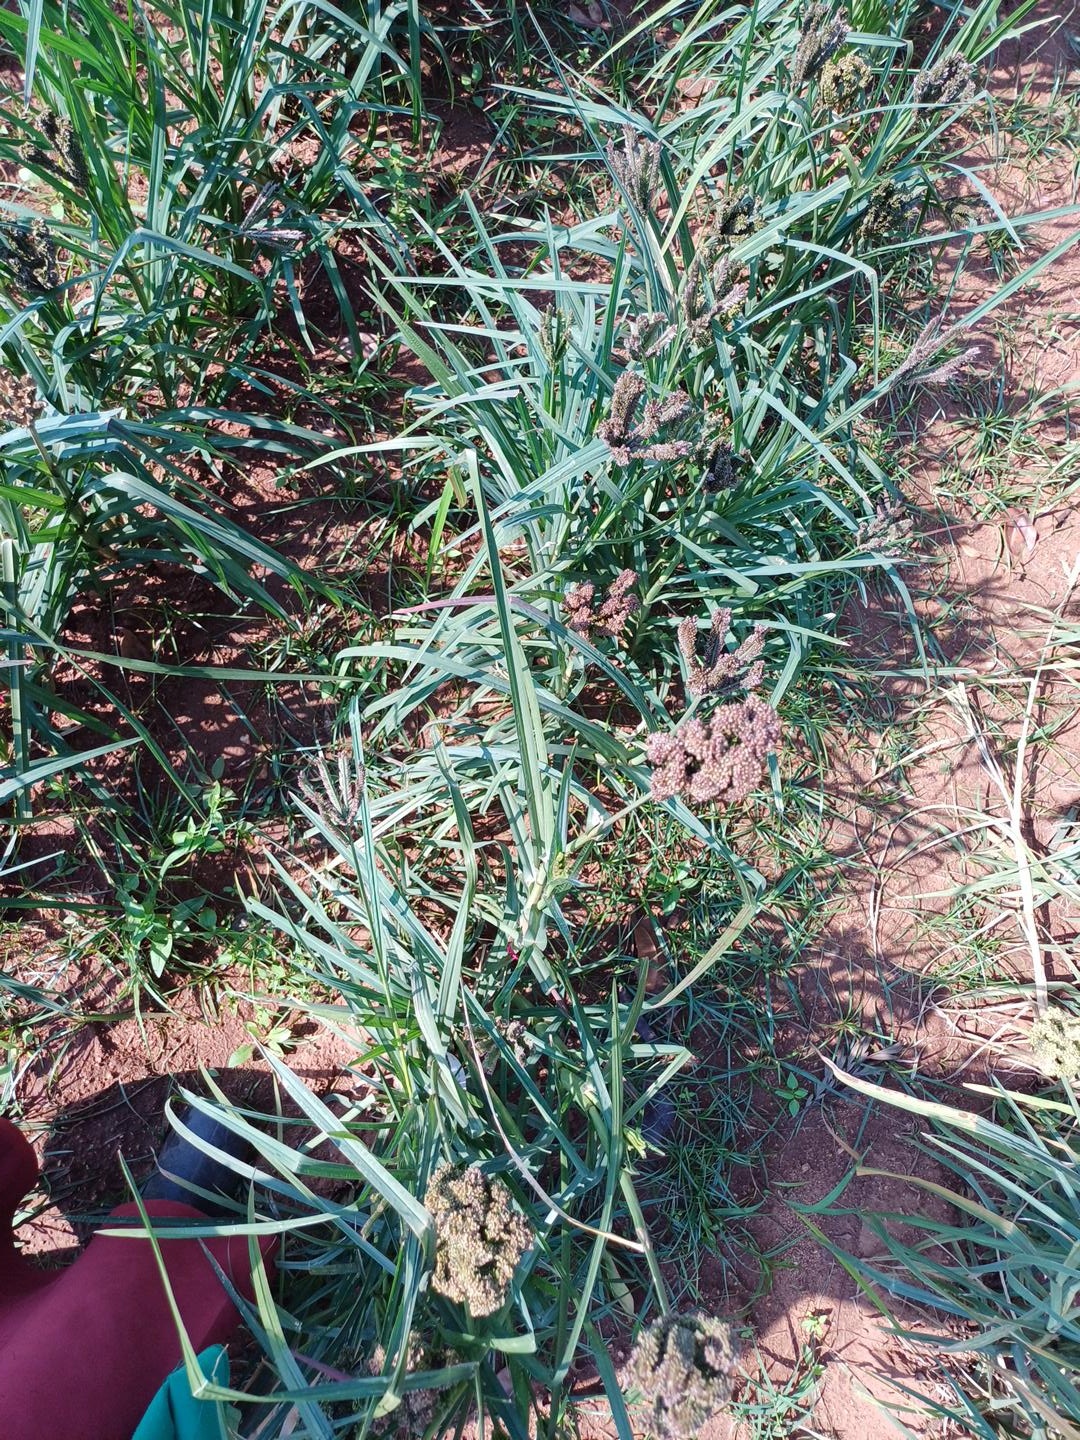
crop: finger millet
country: Kenya
